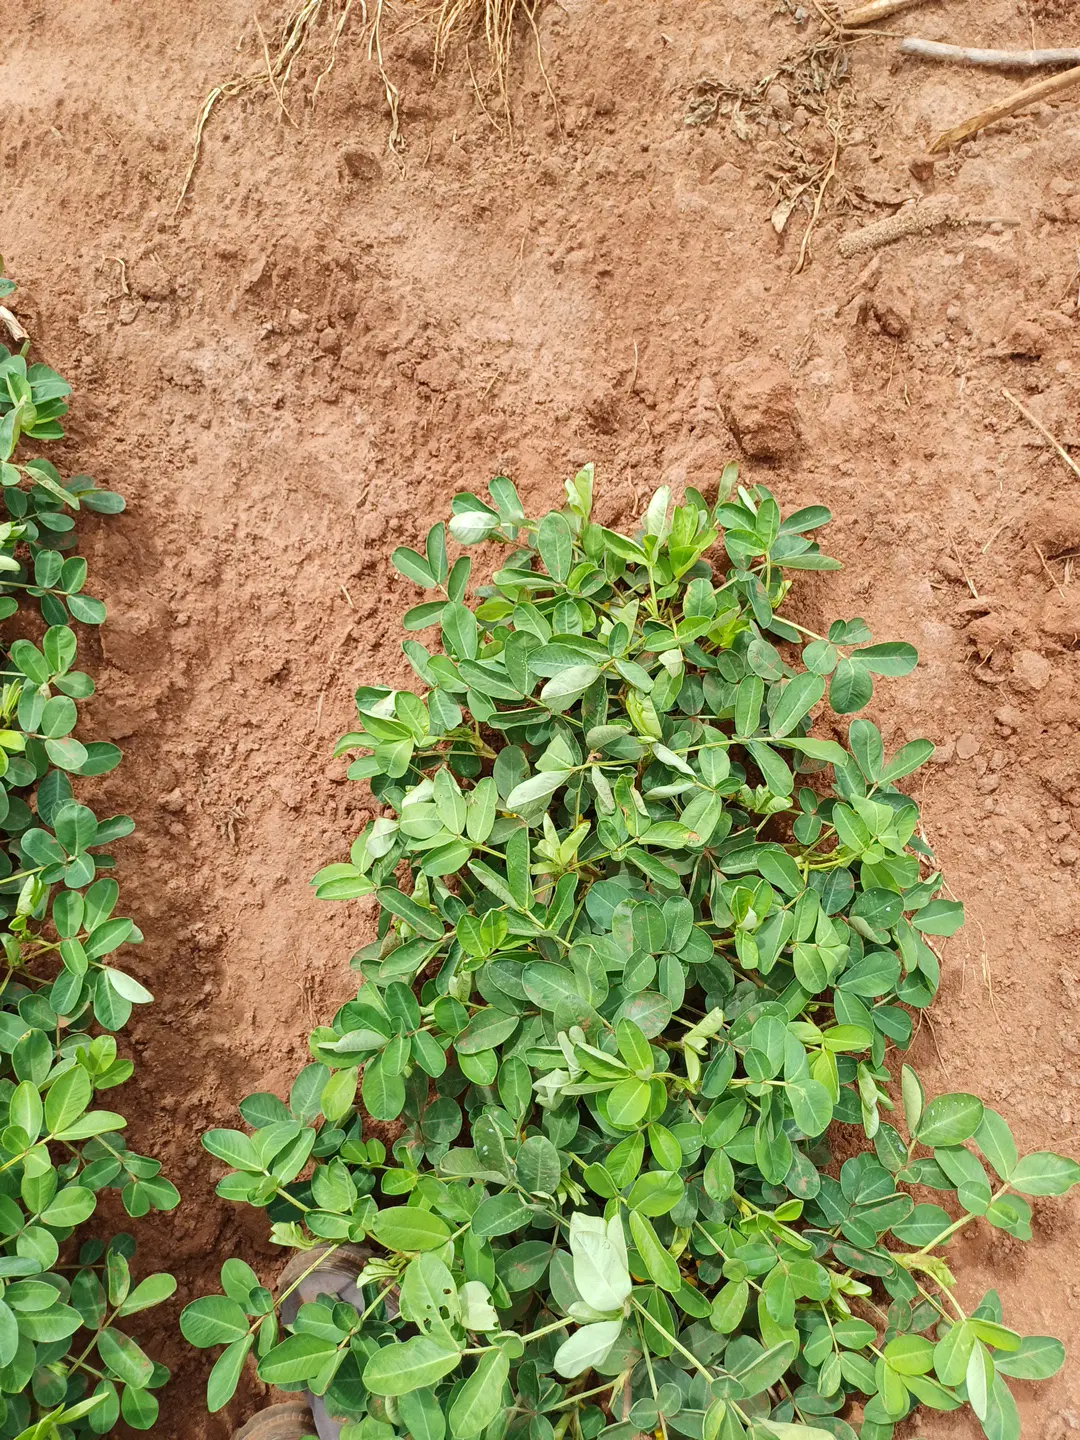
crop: groundnut
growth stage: flowering
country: Kenya
